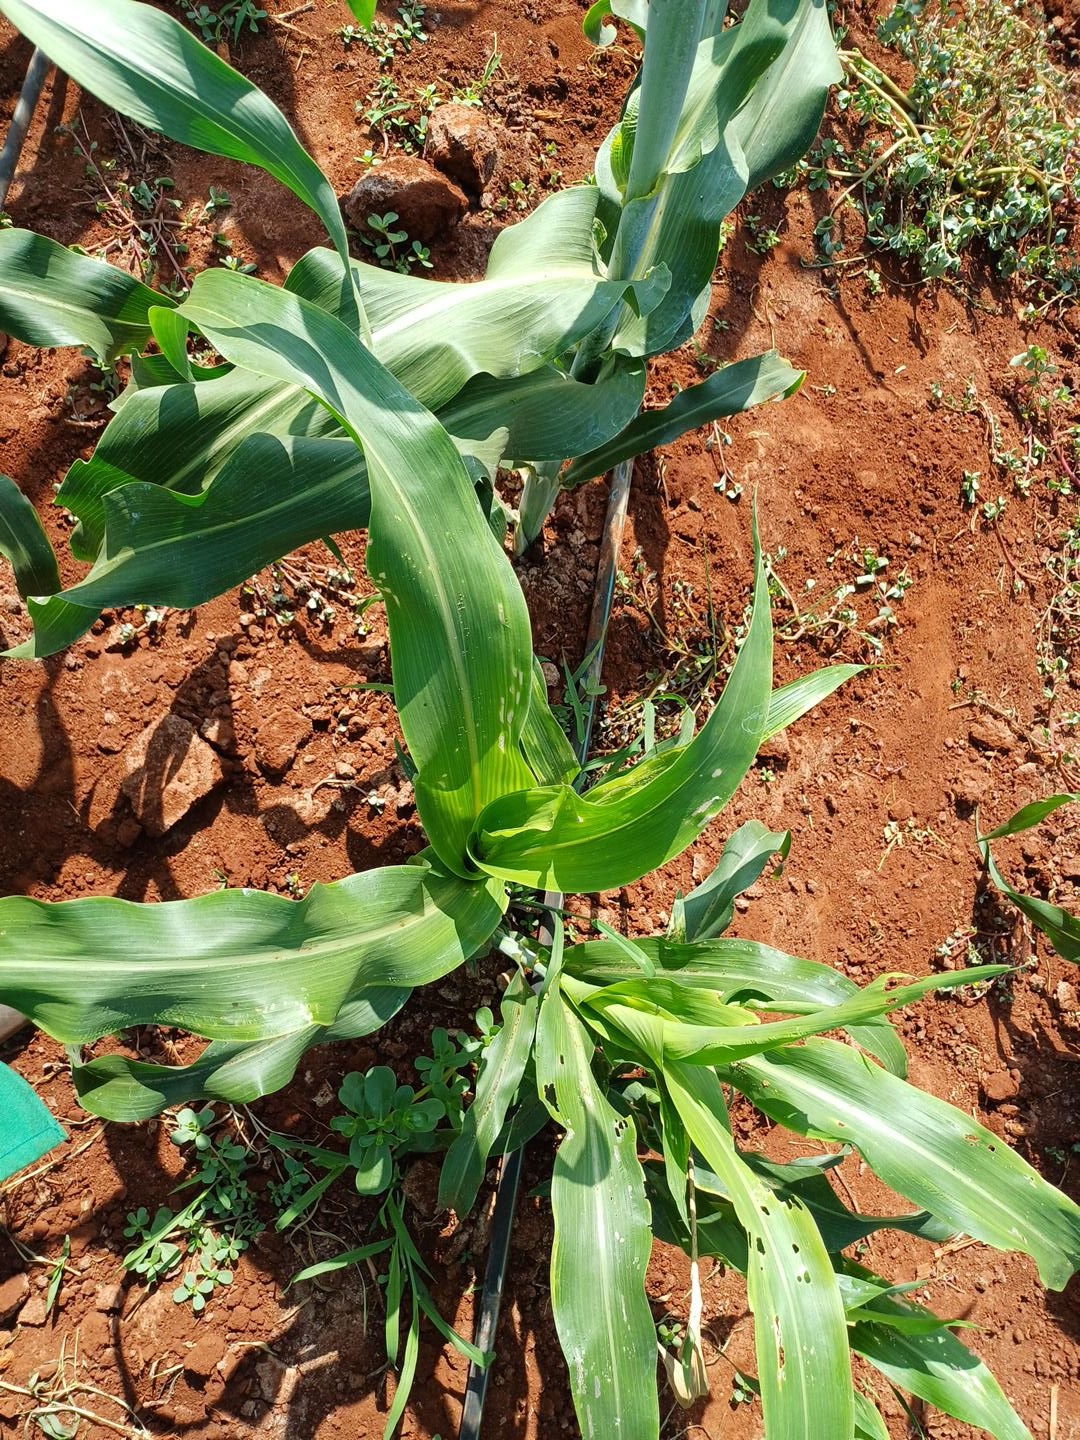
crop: sorghum
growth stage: vegetative
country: Kenya
